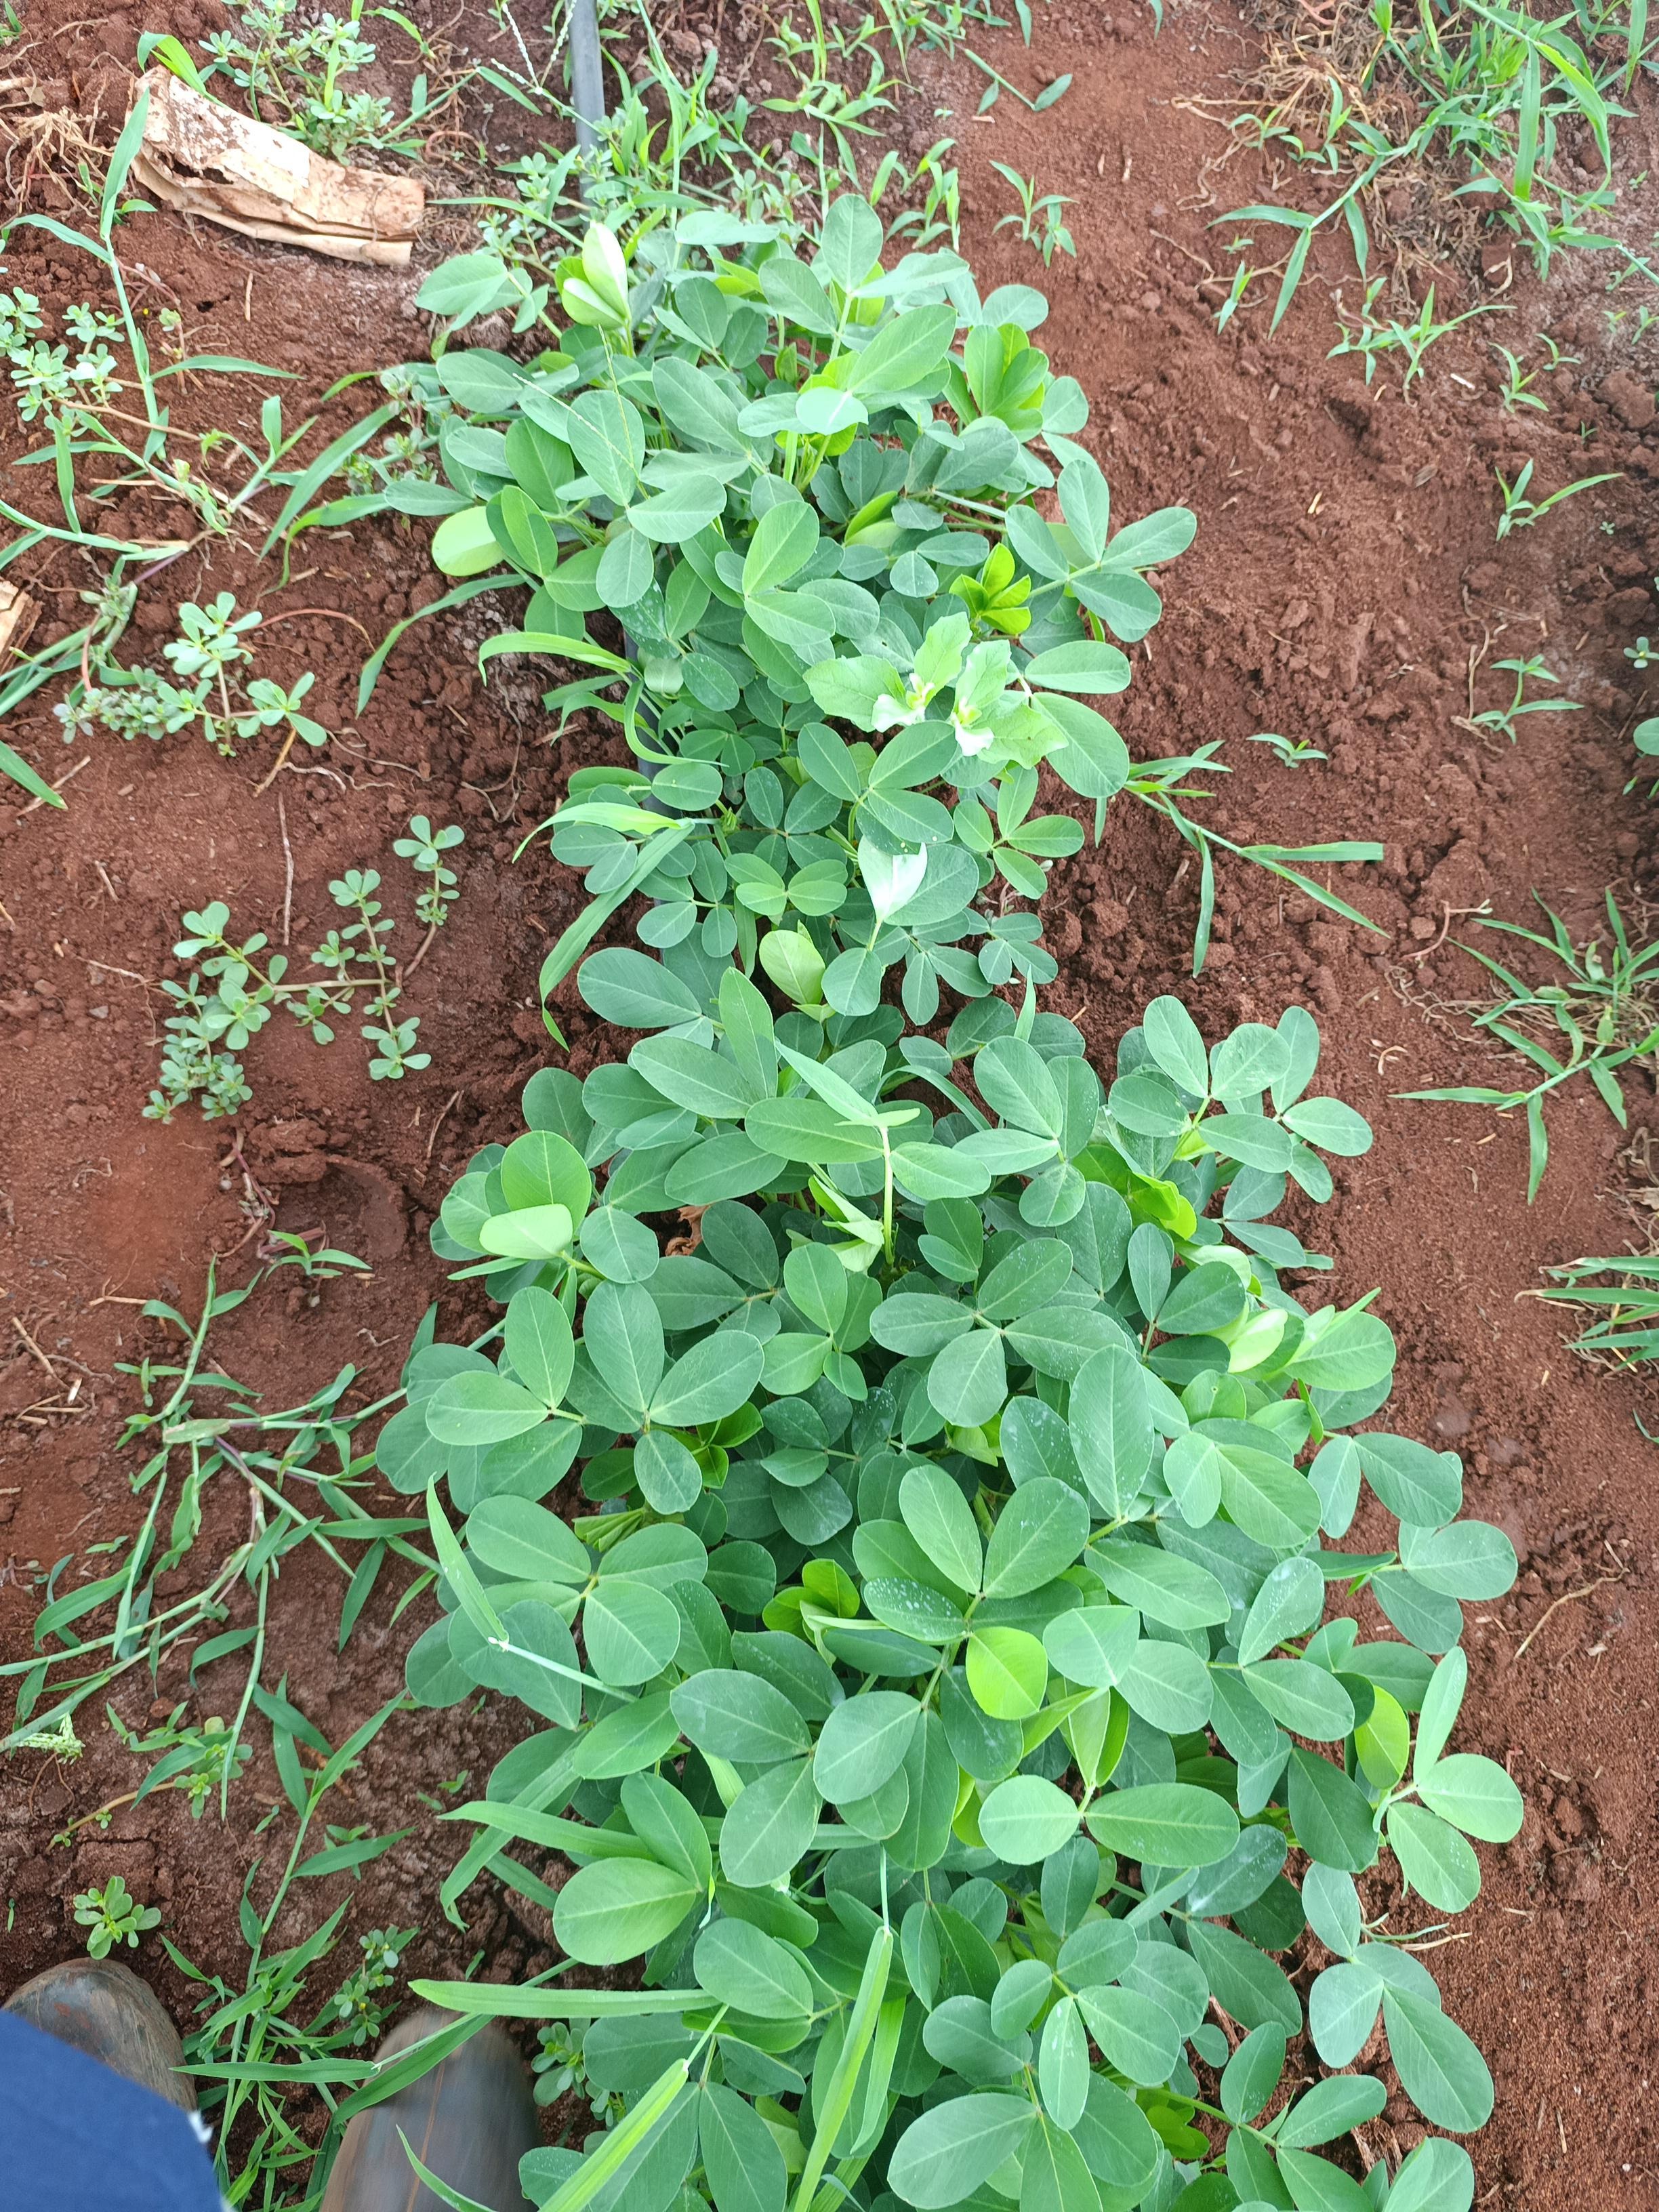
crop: groundnut
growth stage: flowering
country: Kenya
